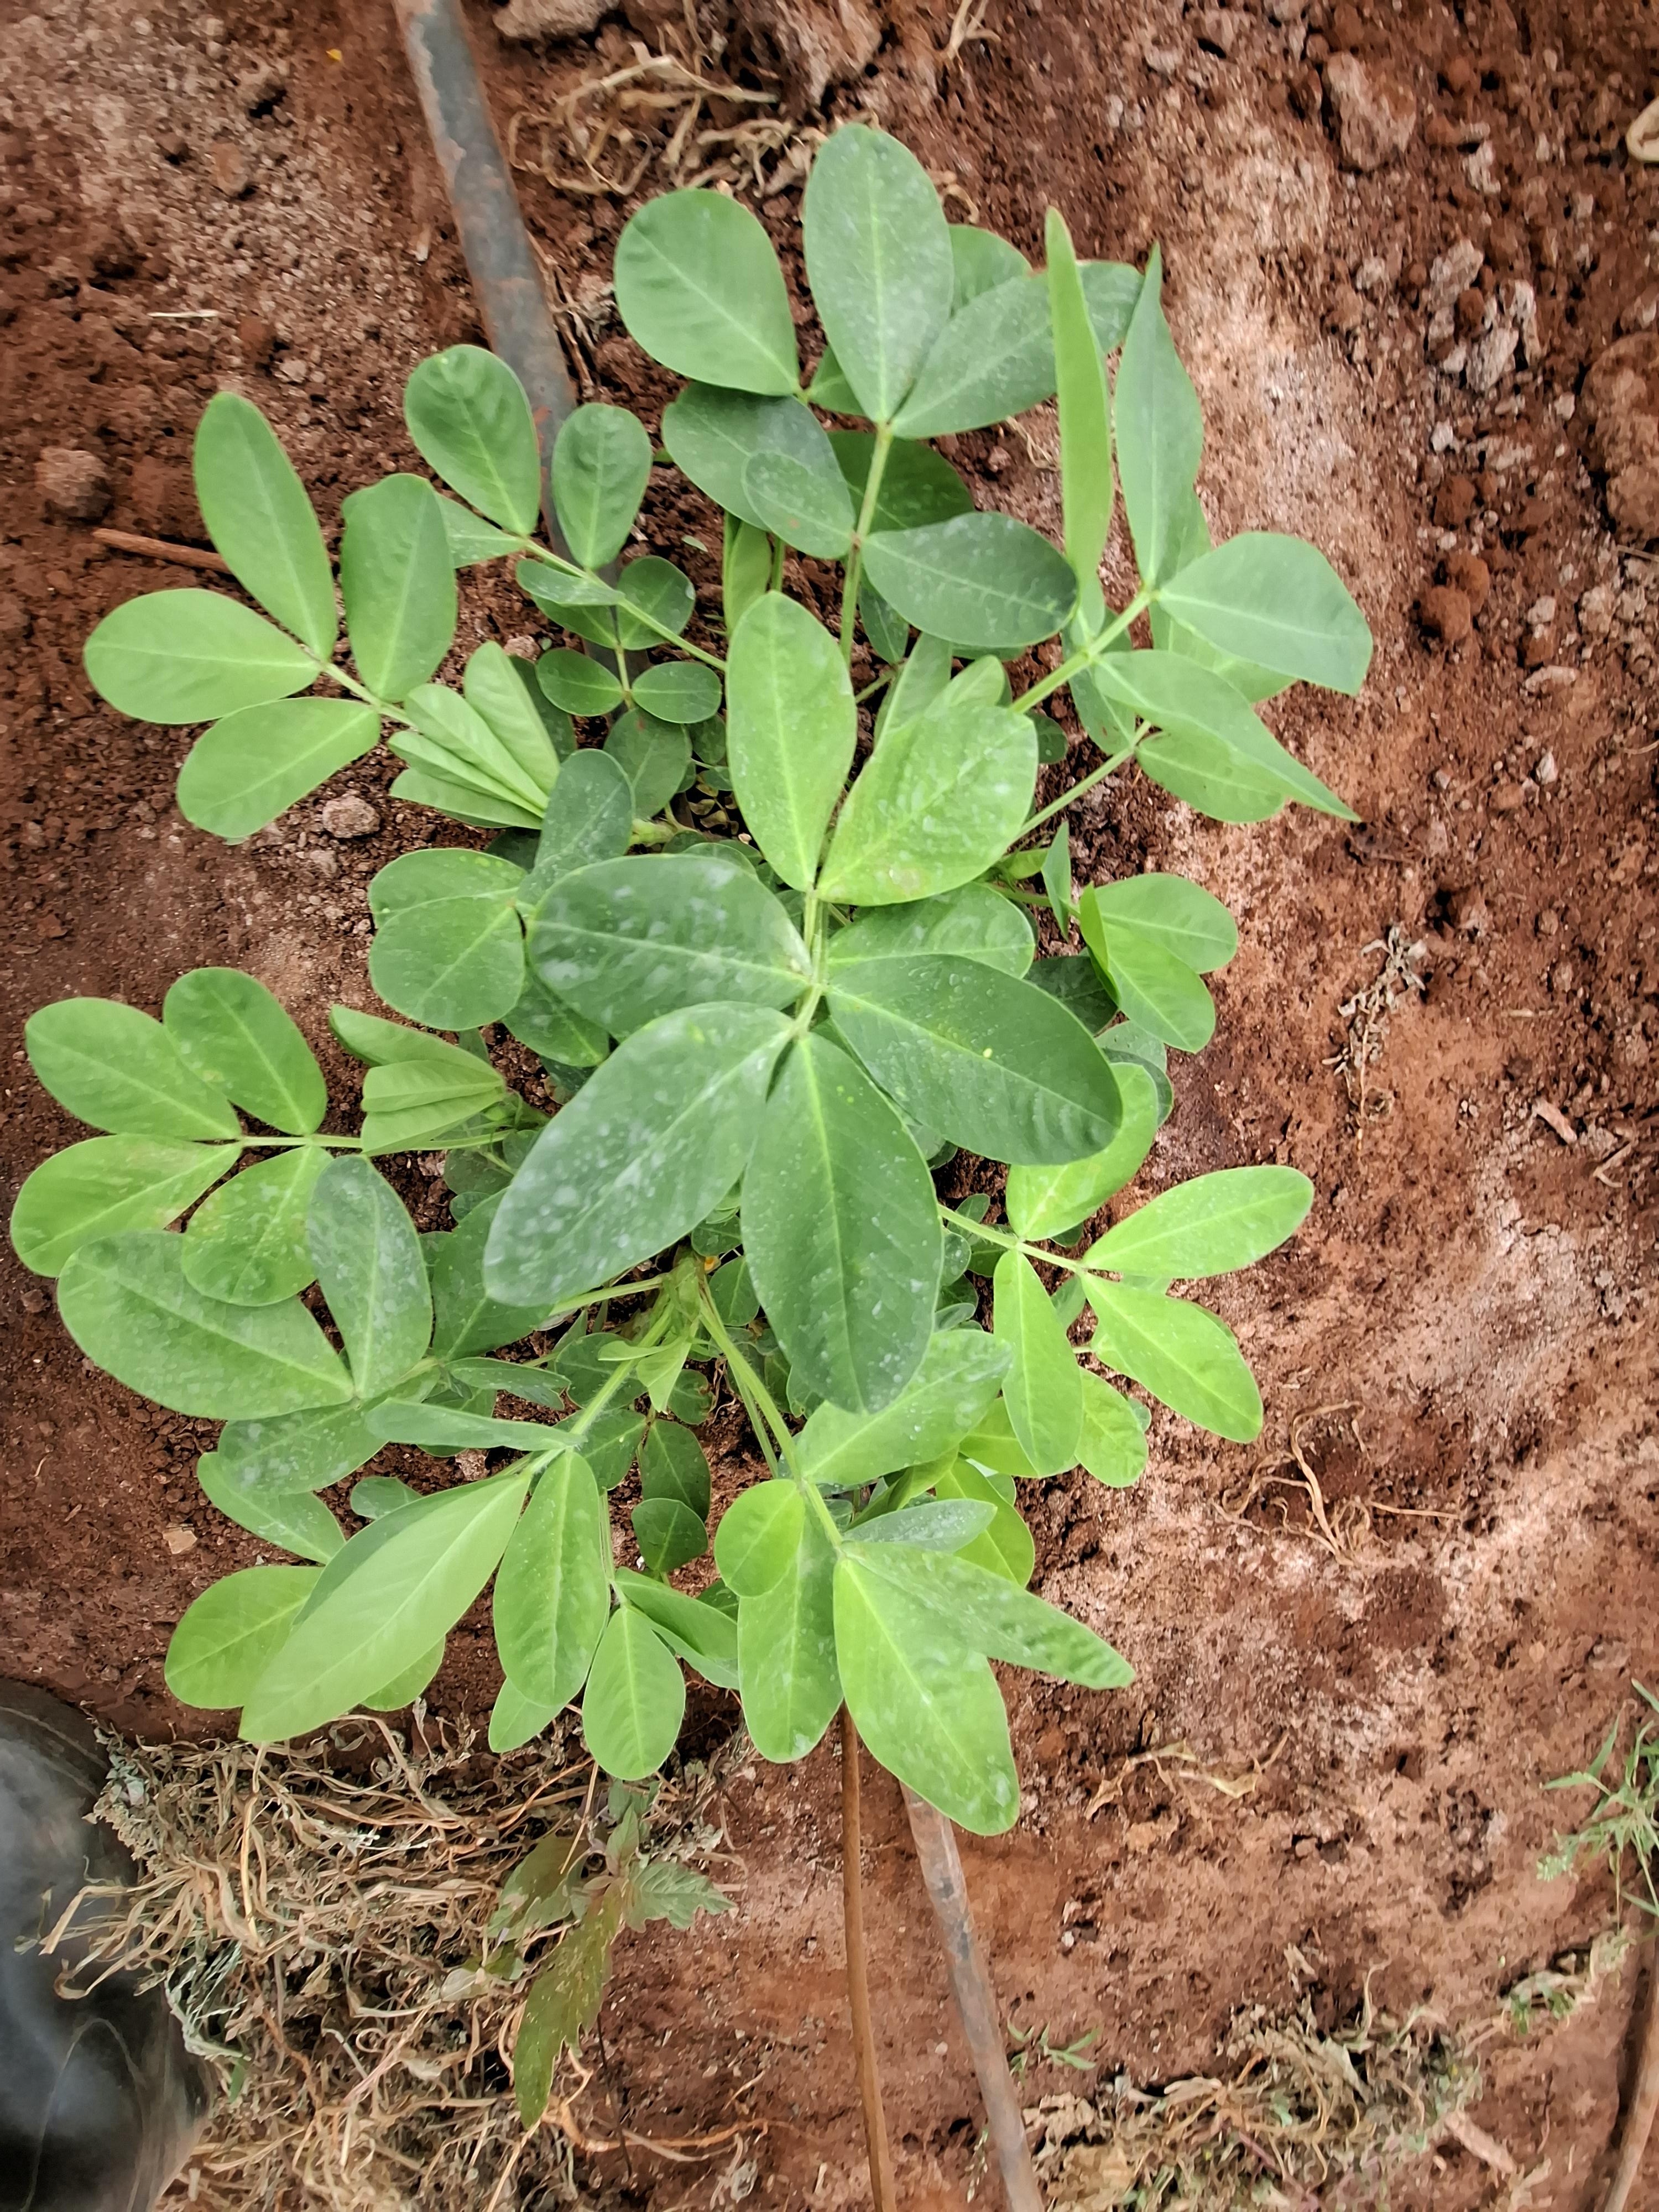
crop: groundnut
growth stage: flowering
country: Kenya
